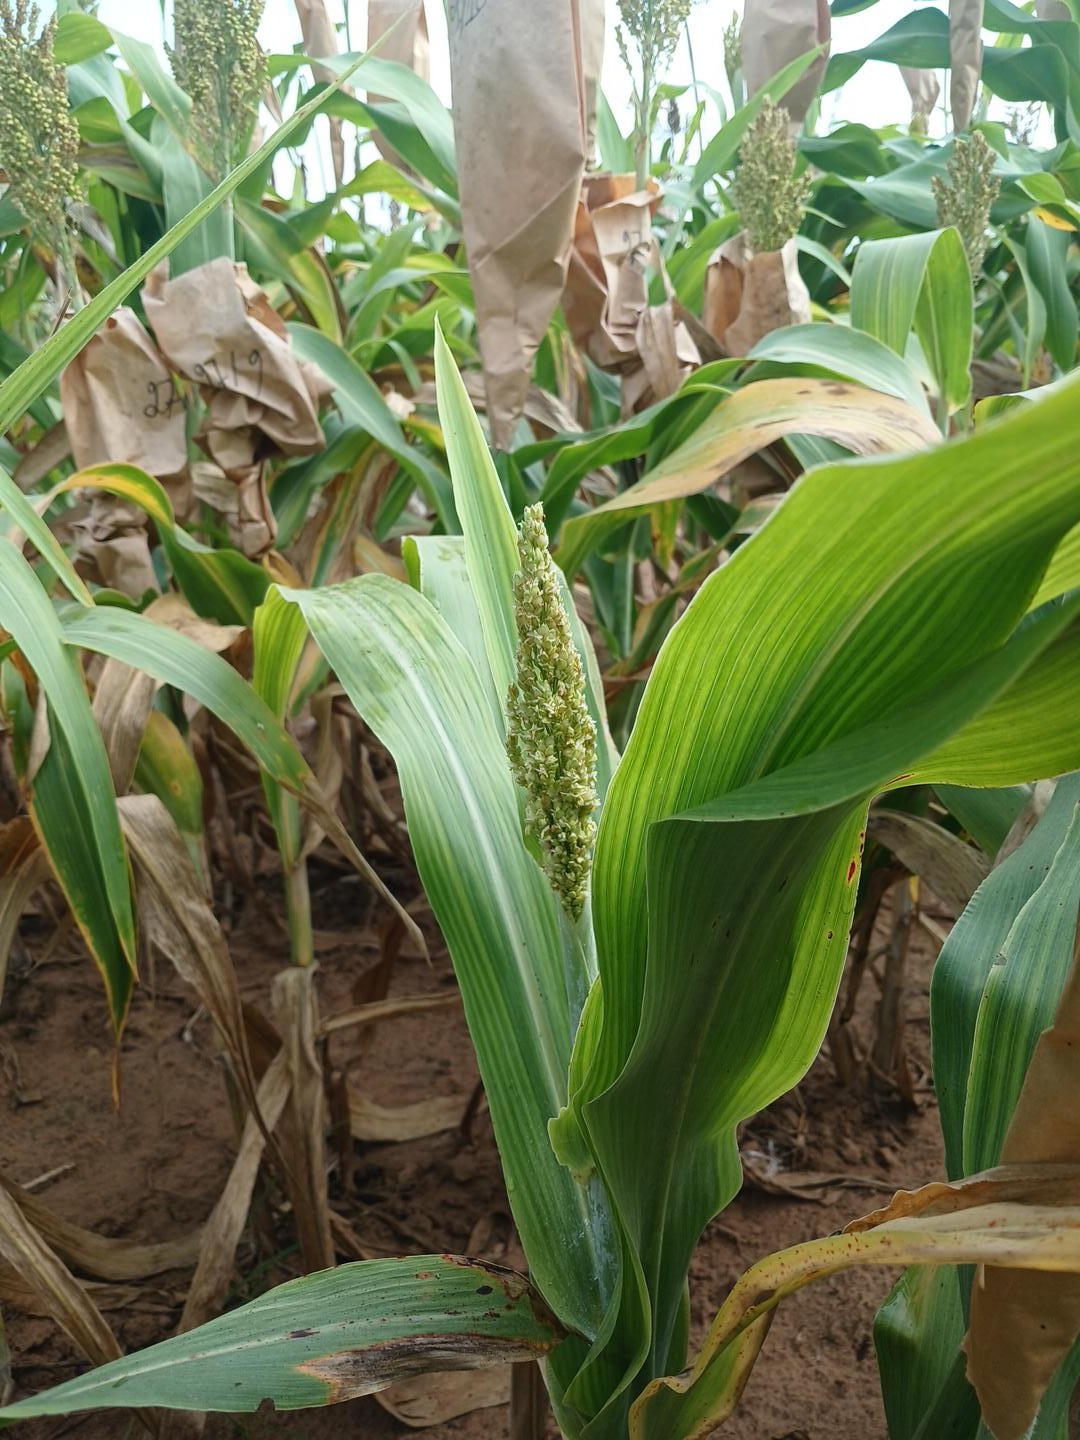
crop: sorghum
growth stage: flowering
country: Senegal
